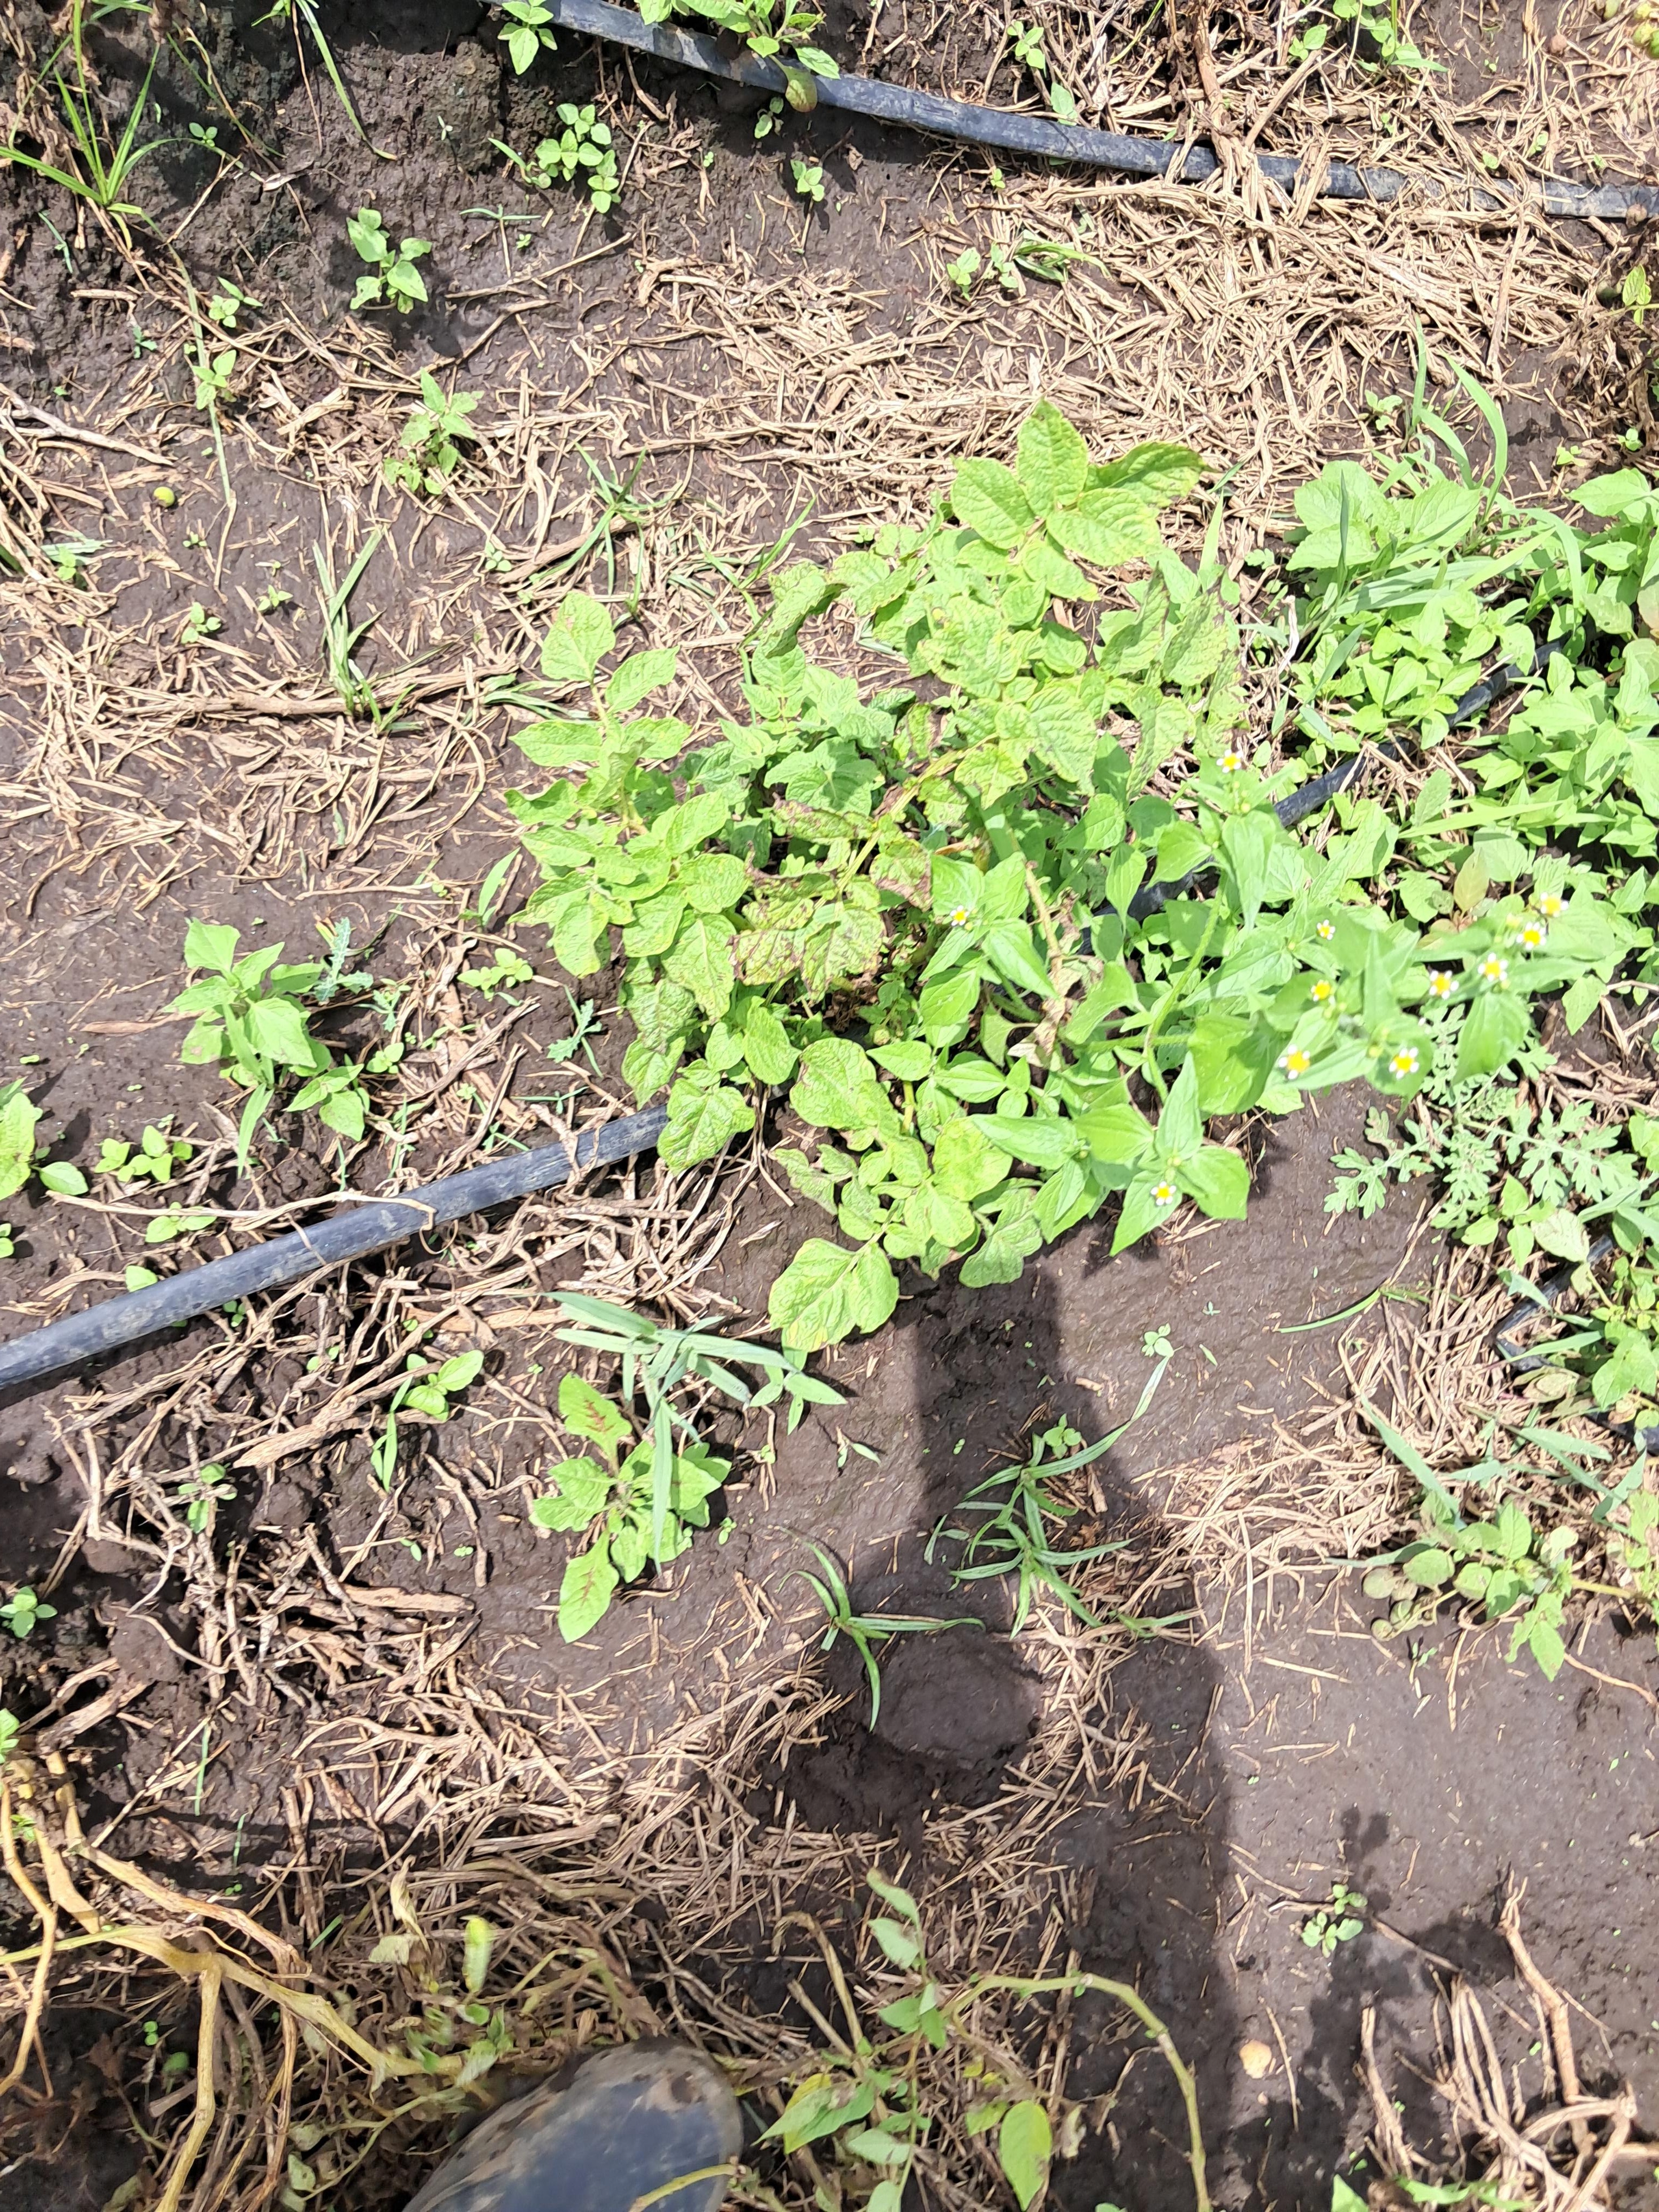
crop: potato
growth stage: flowering
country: Tanzania
